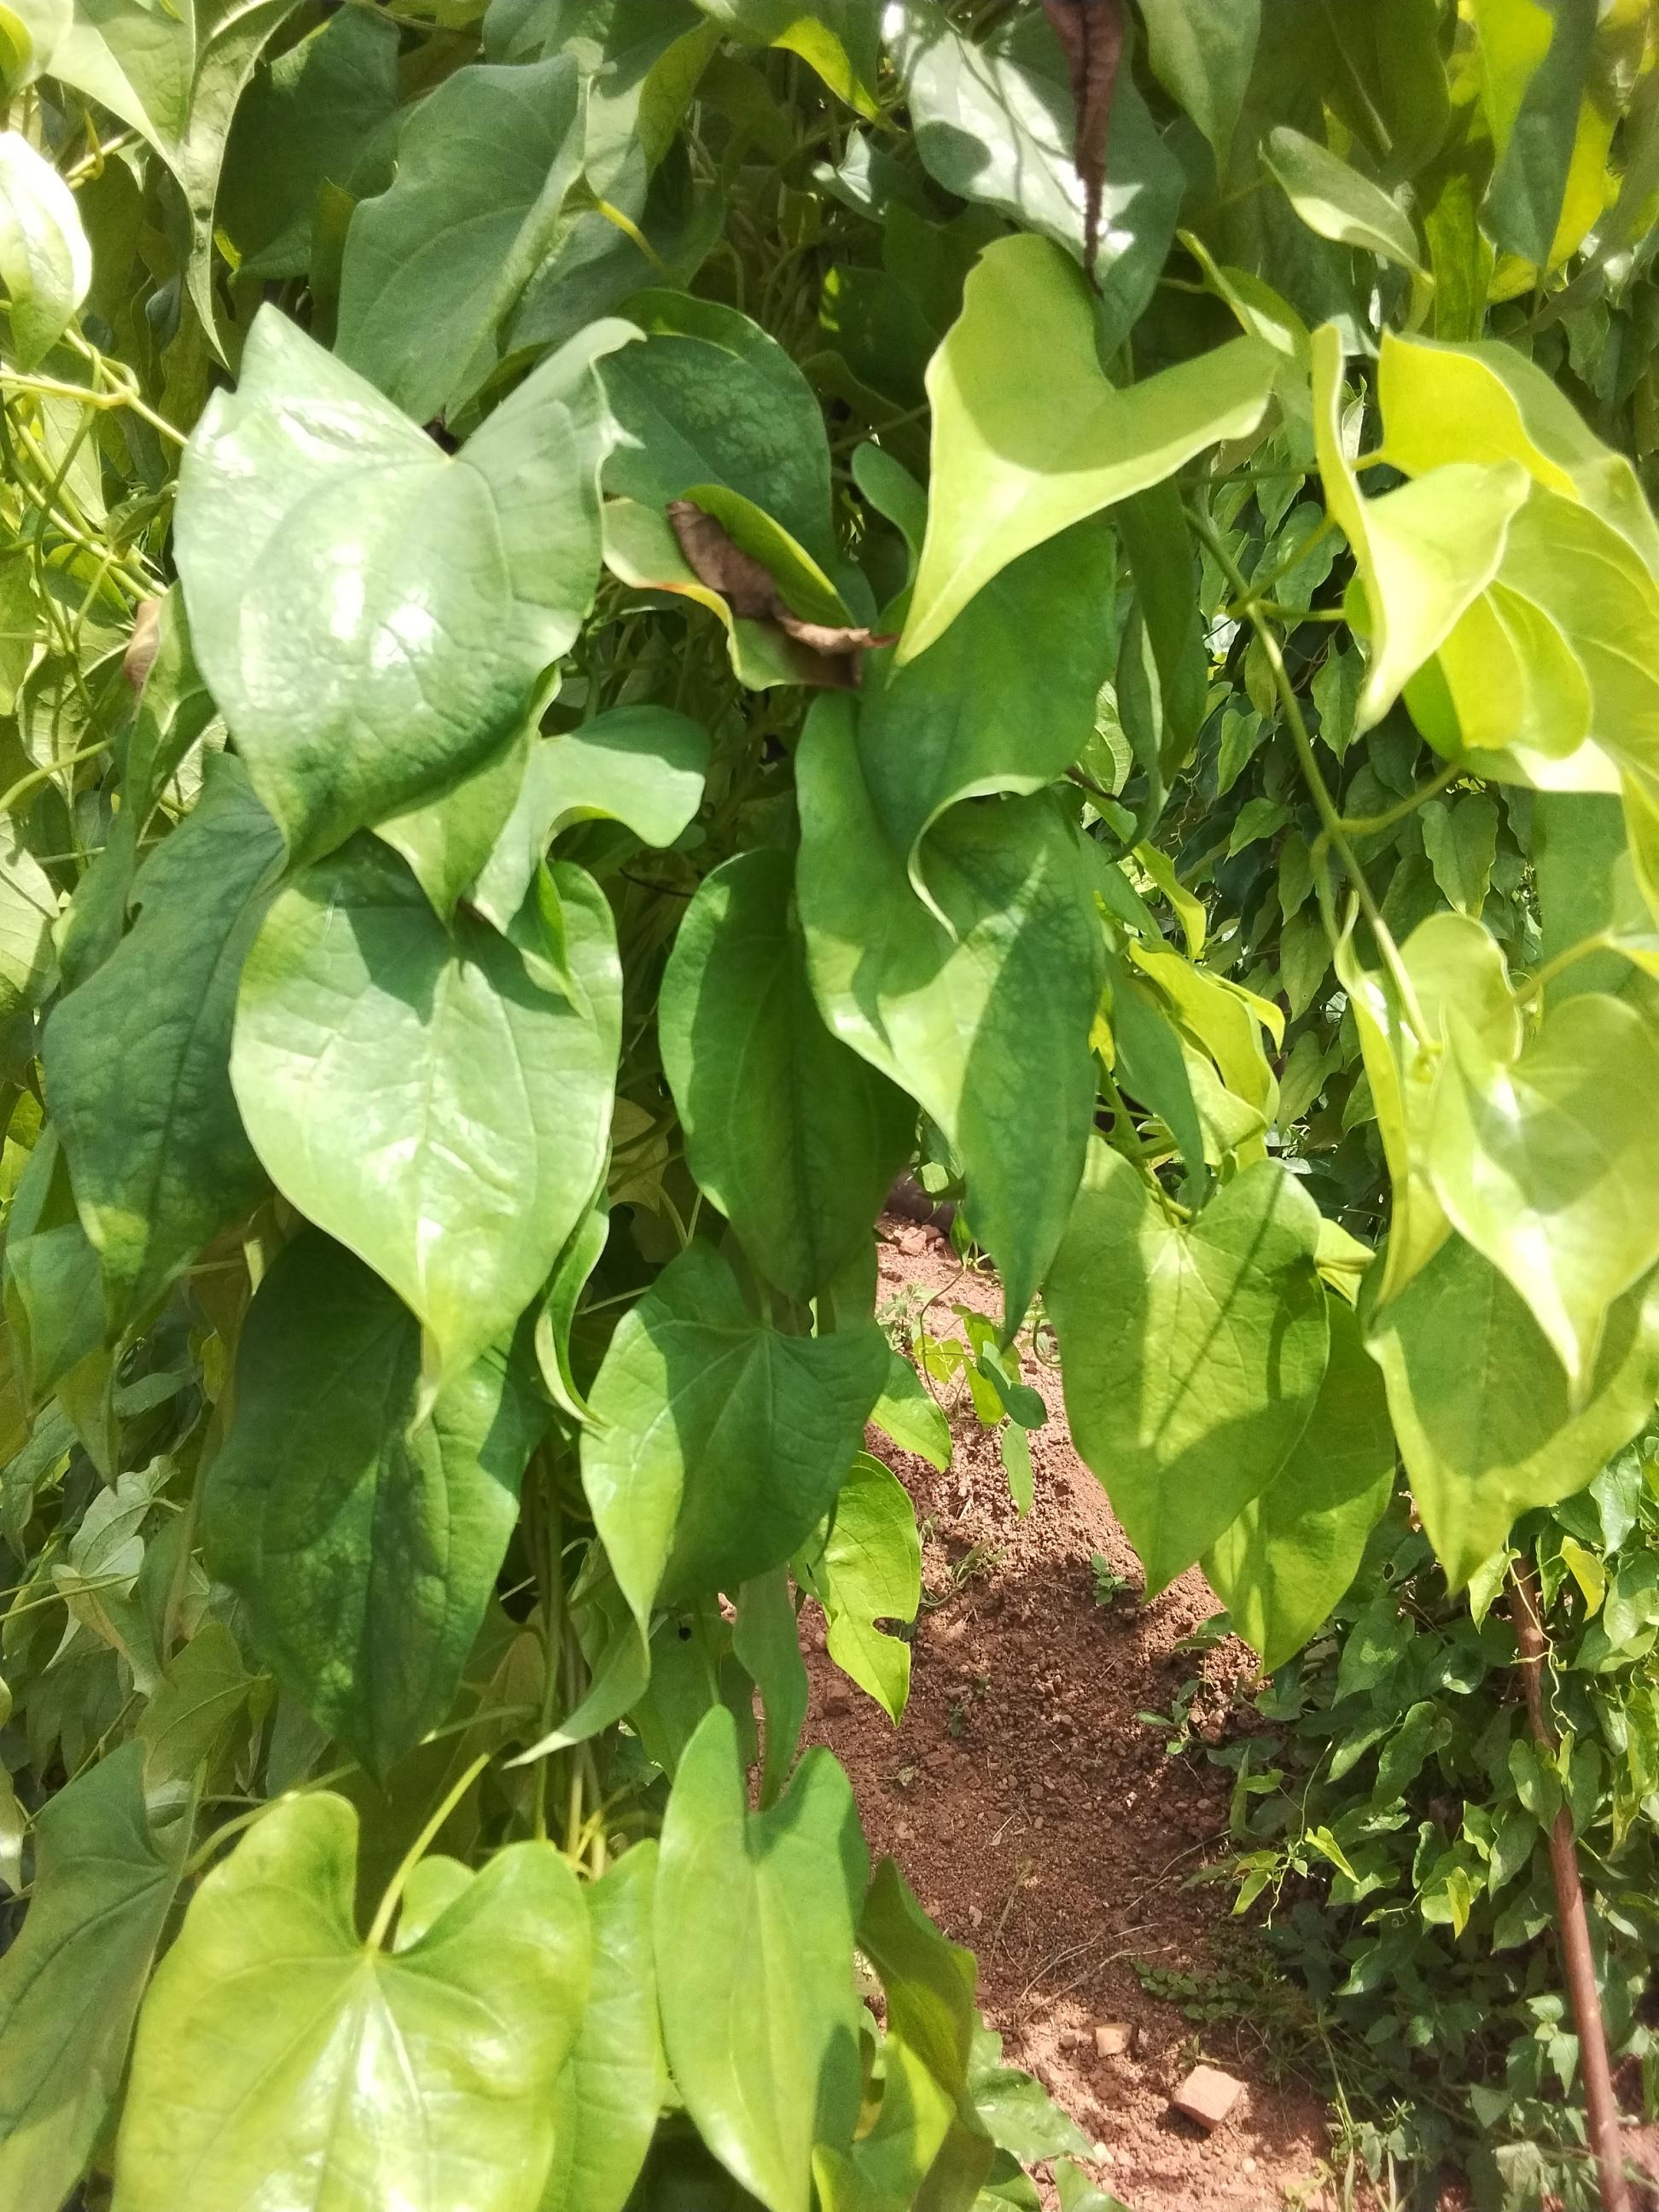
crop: yam
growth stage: vegetative
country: Nigeria
